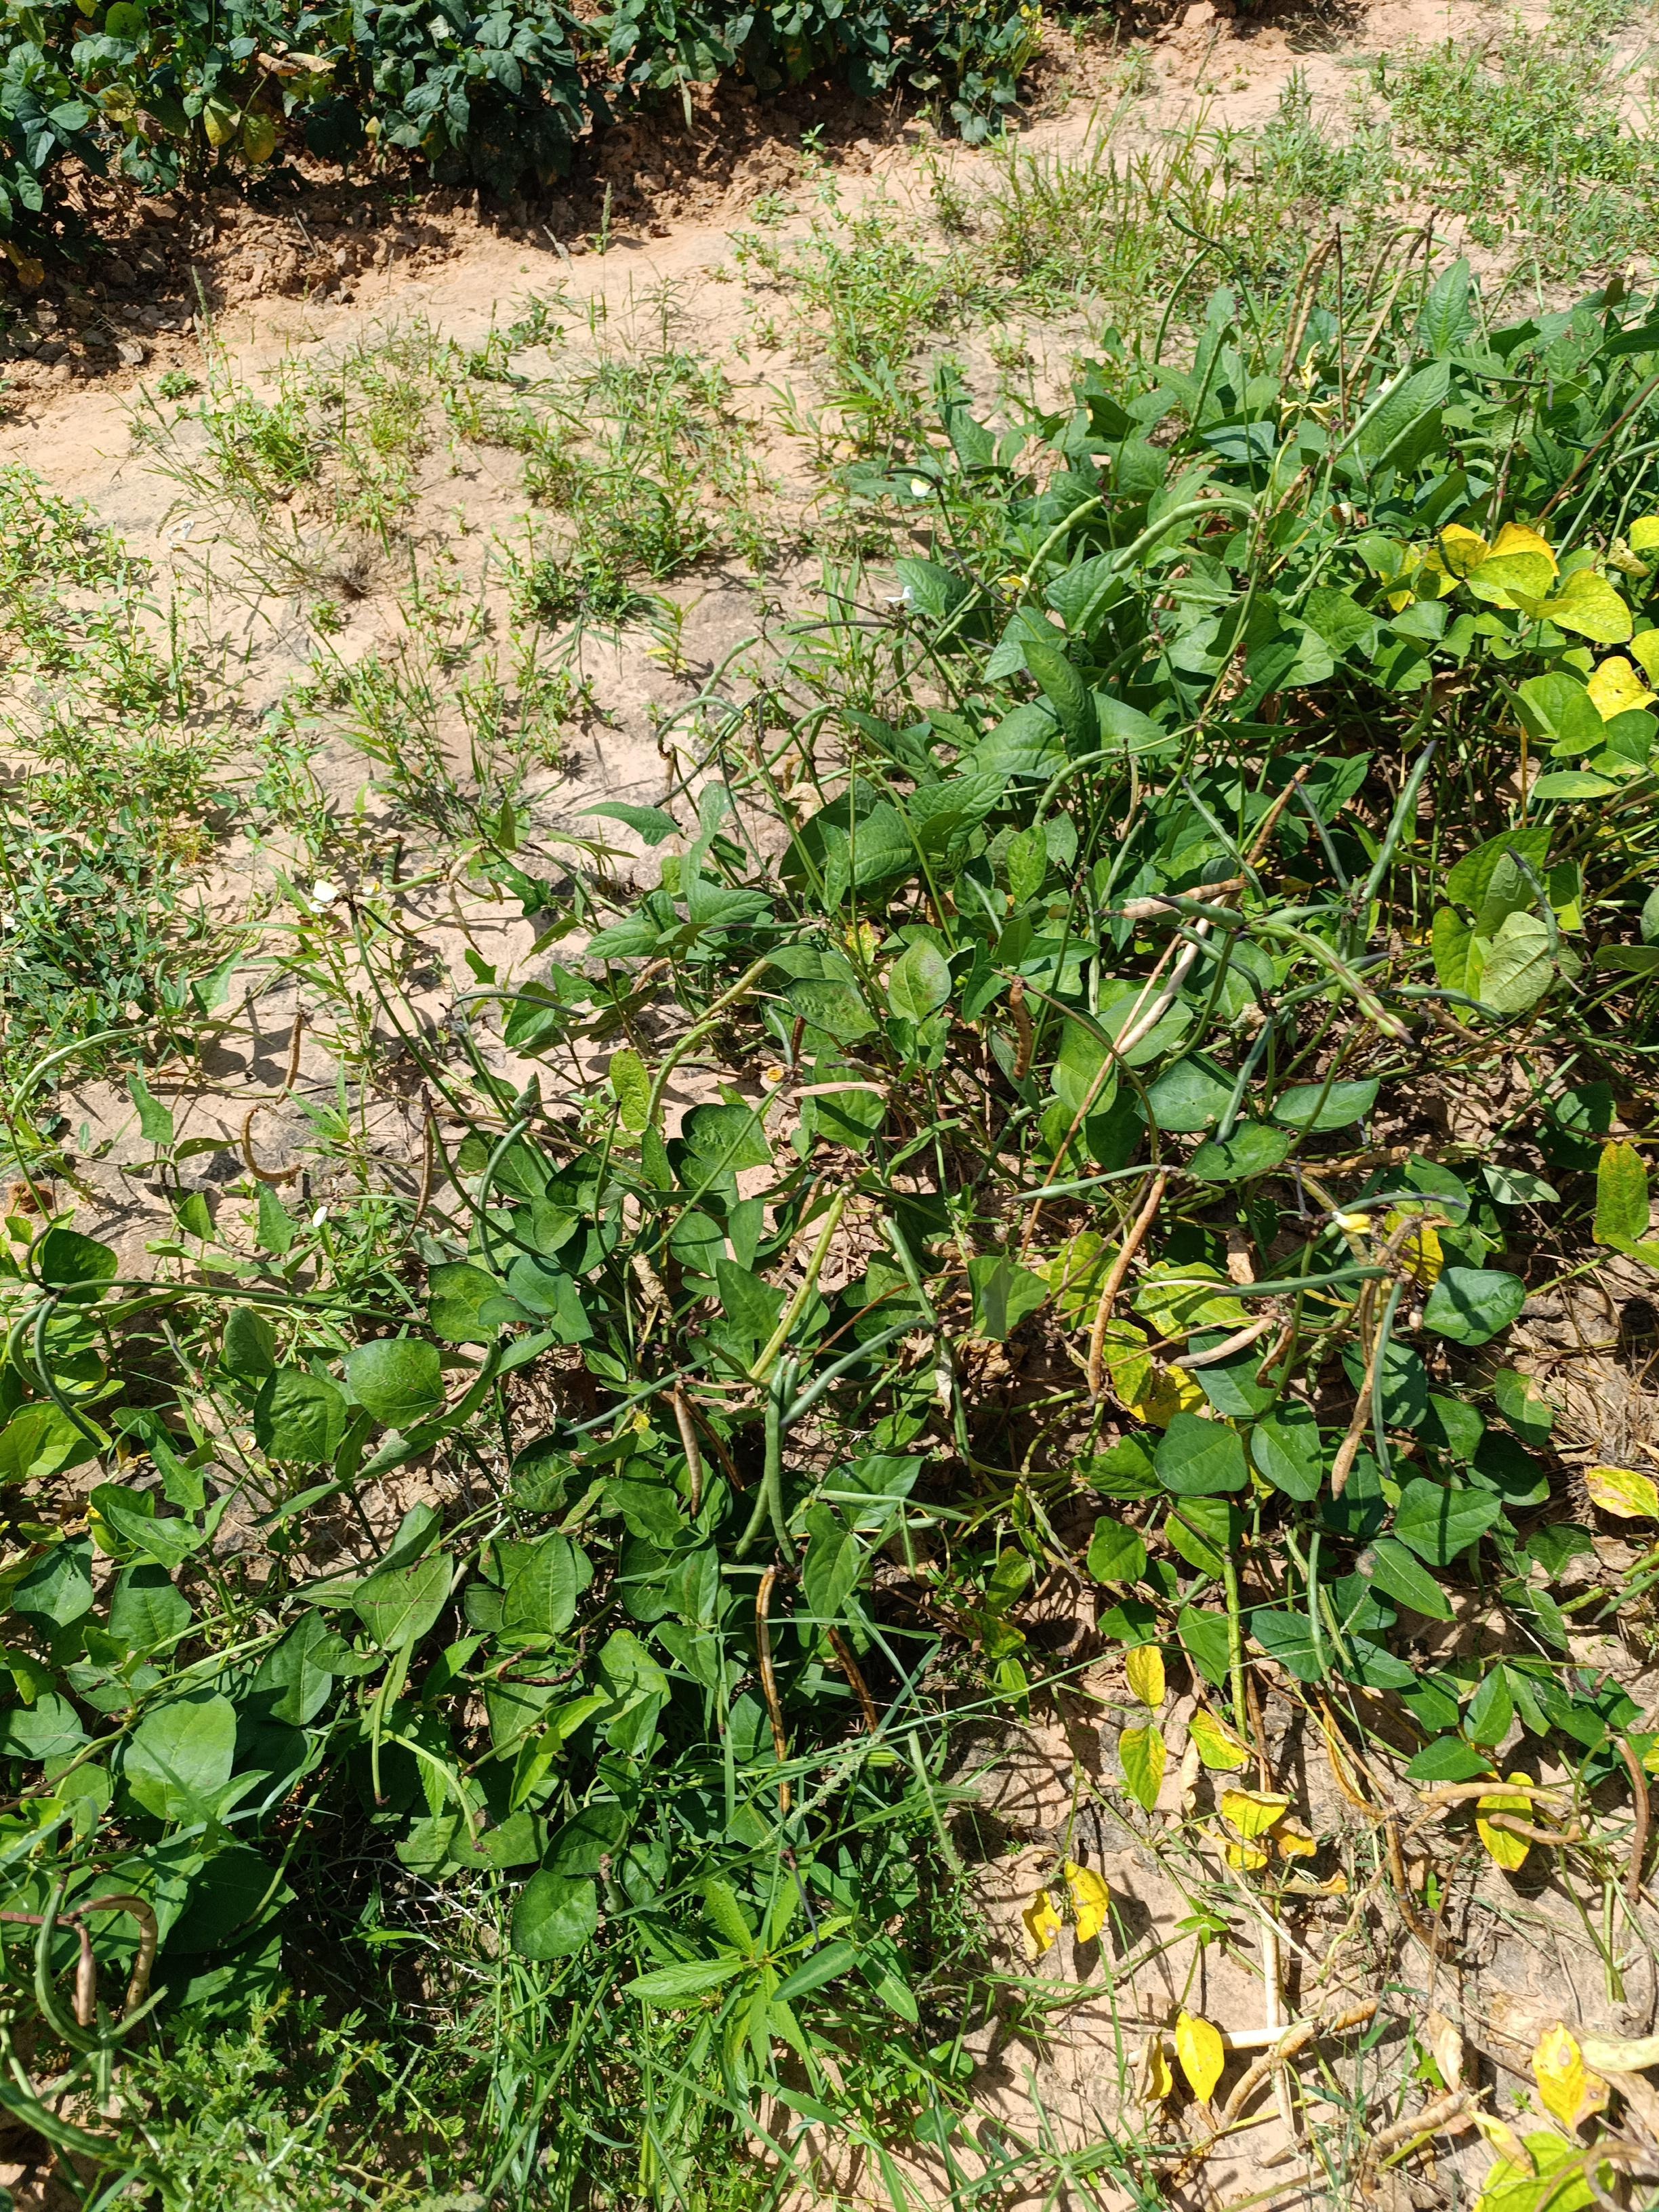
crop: cowpea
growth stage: maturity
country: Nigeria
